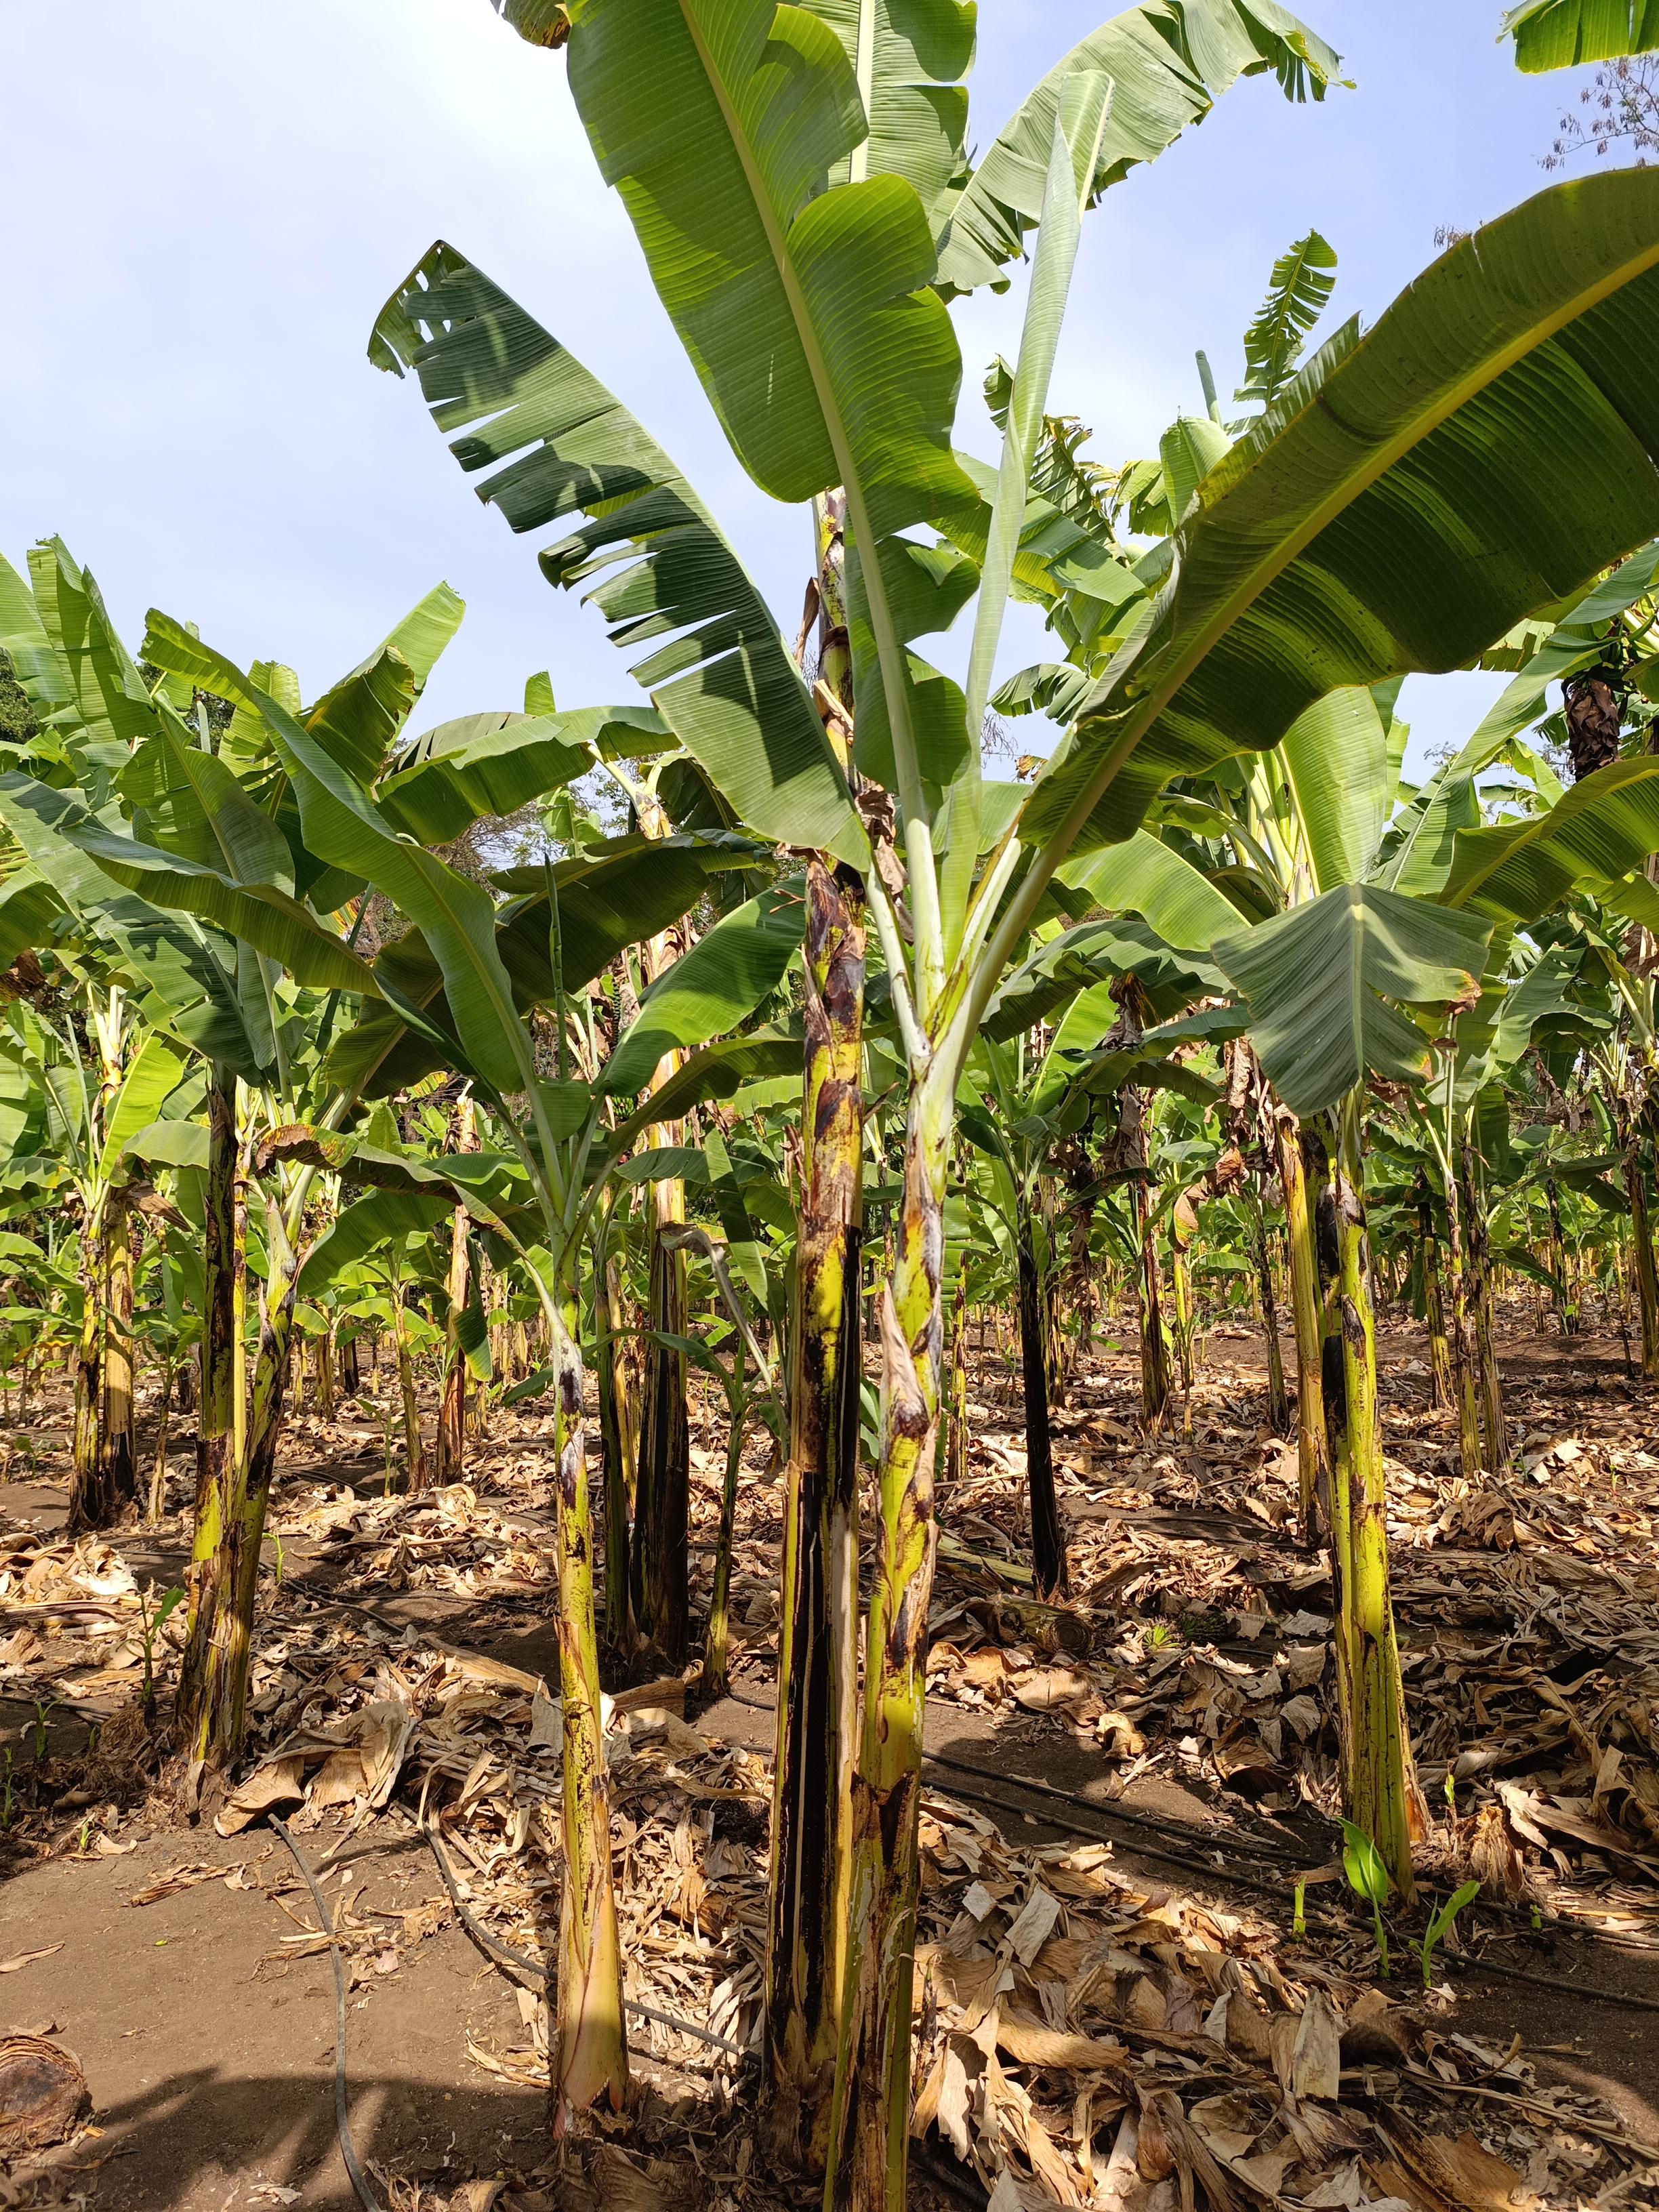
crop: banana
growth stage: vegetative
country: Tanzania
